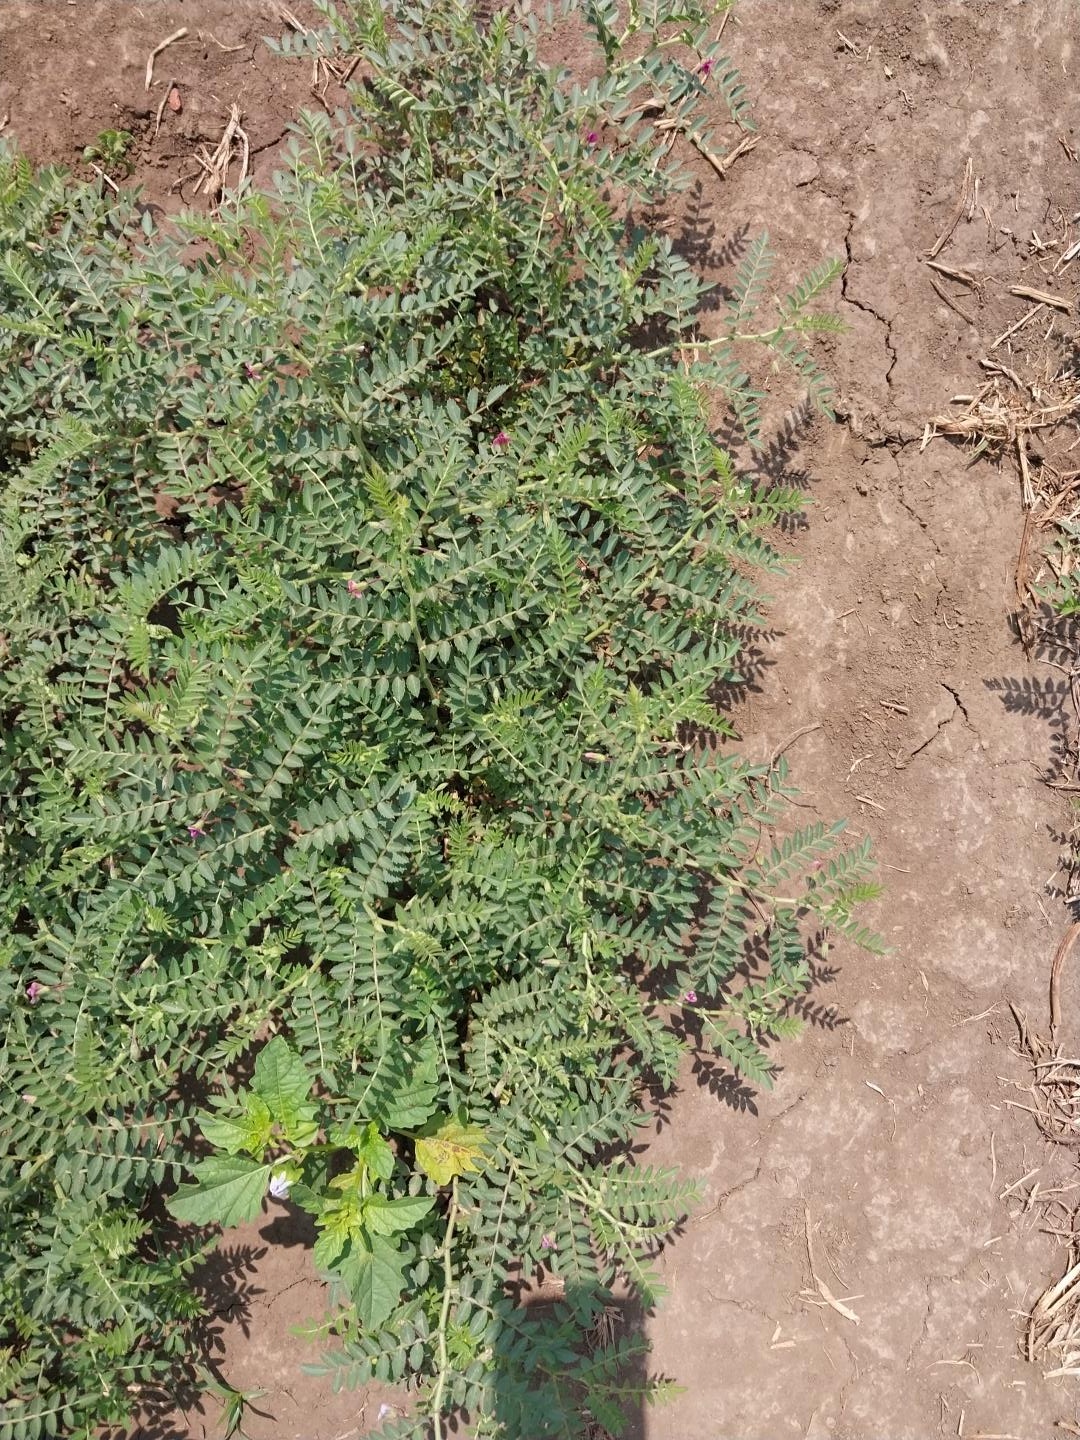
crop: chickpea
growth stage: flowering
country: Tanzania
